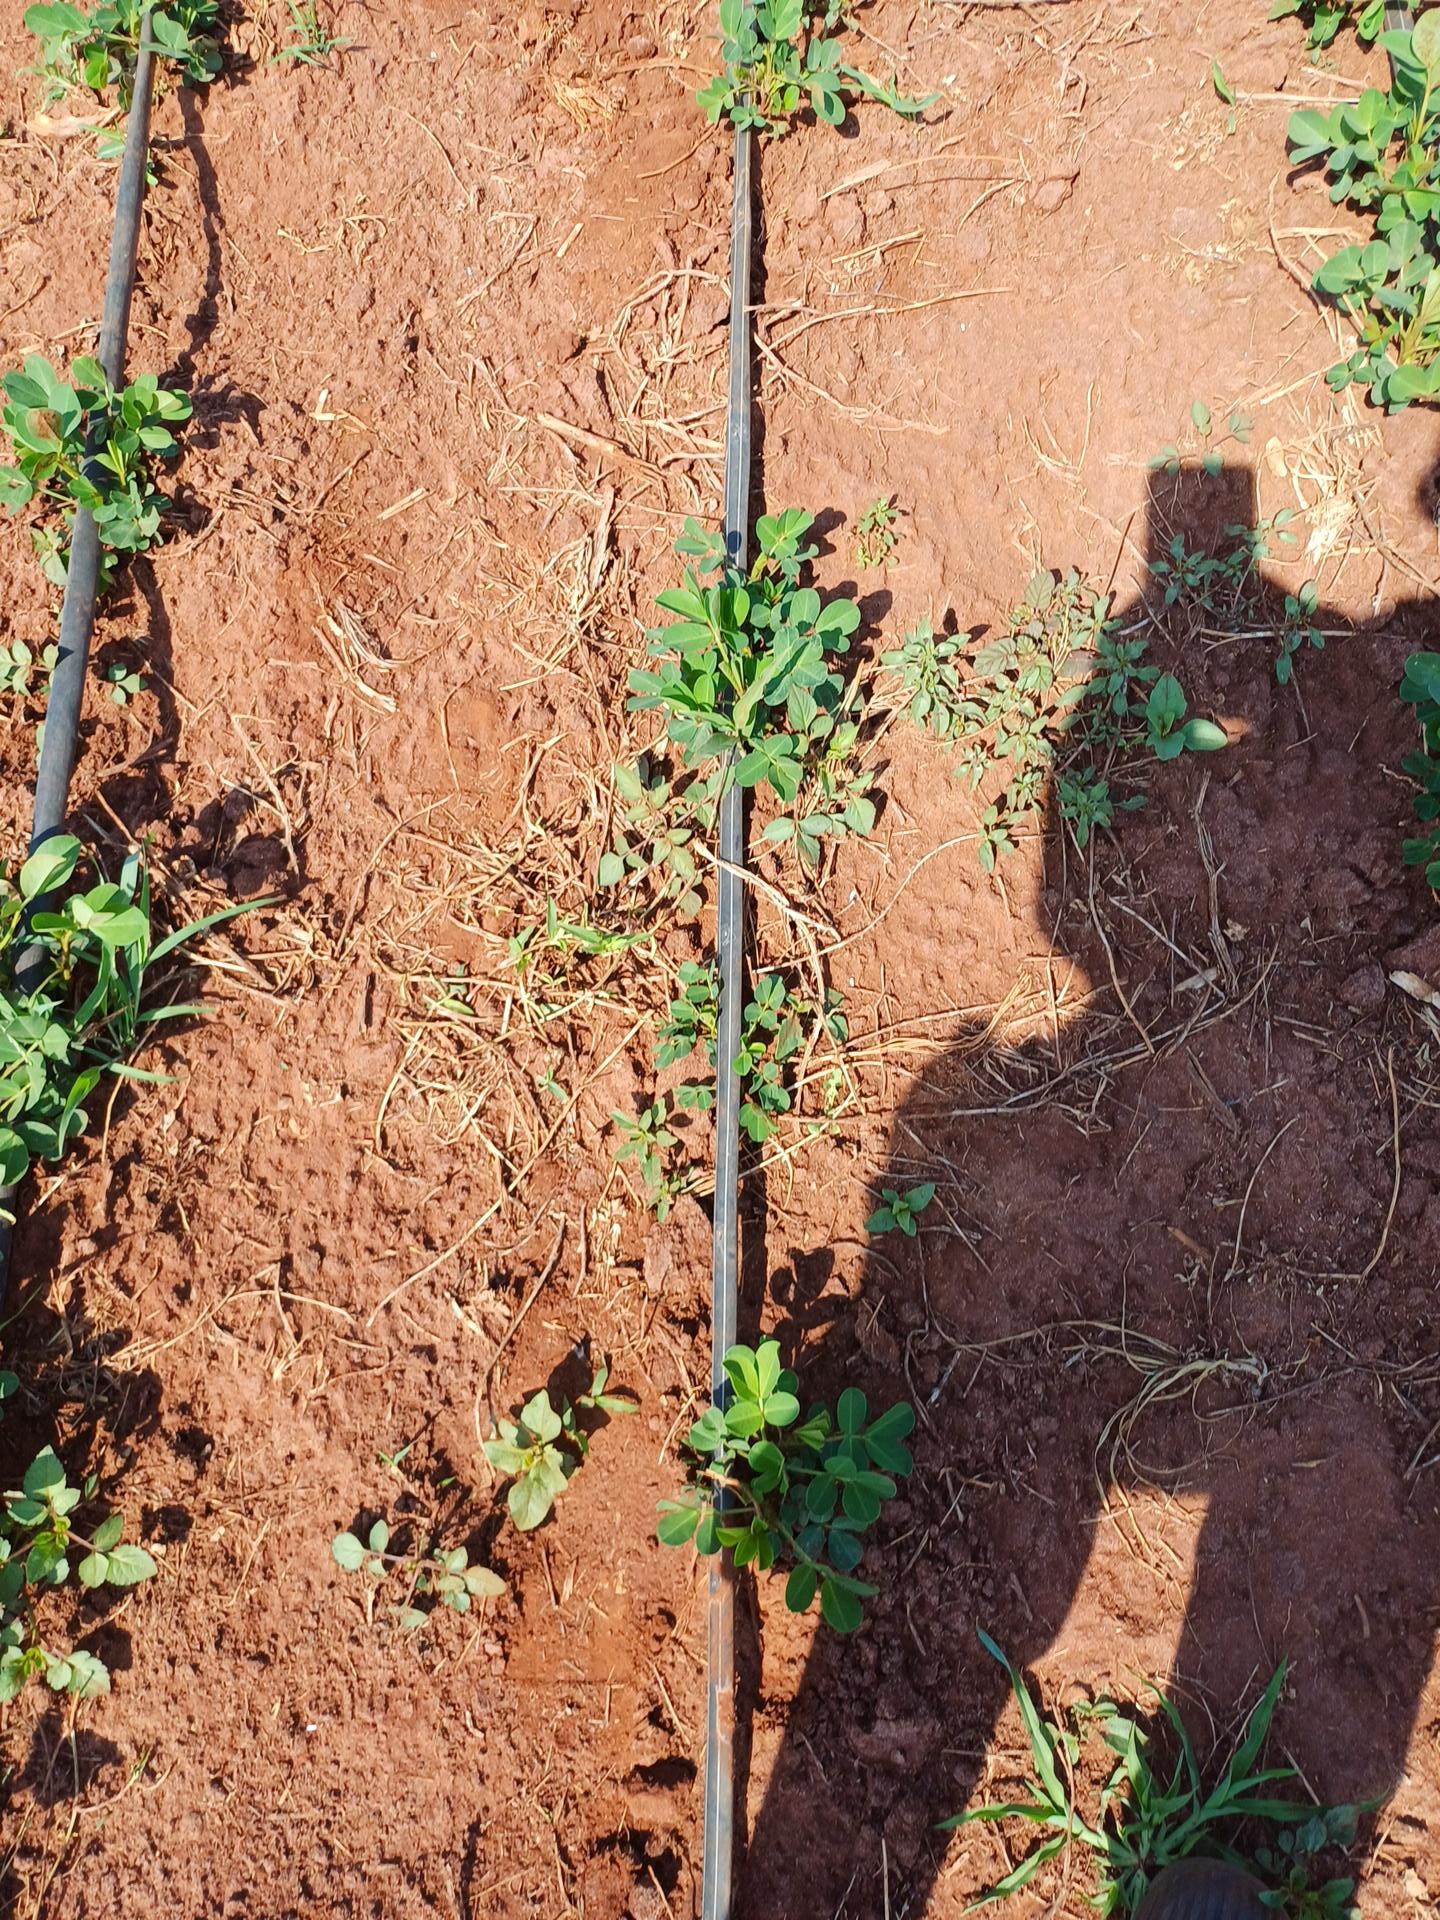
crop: groundnut
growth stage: vegetative
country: Kenya
